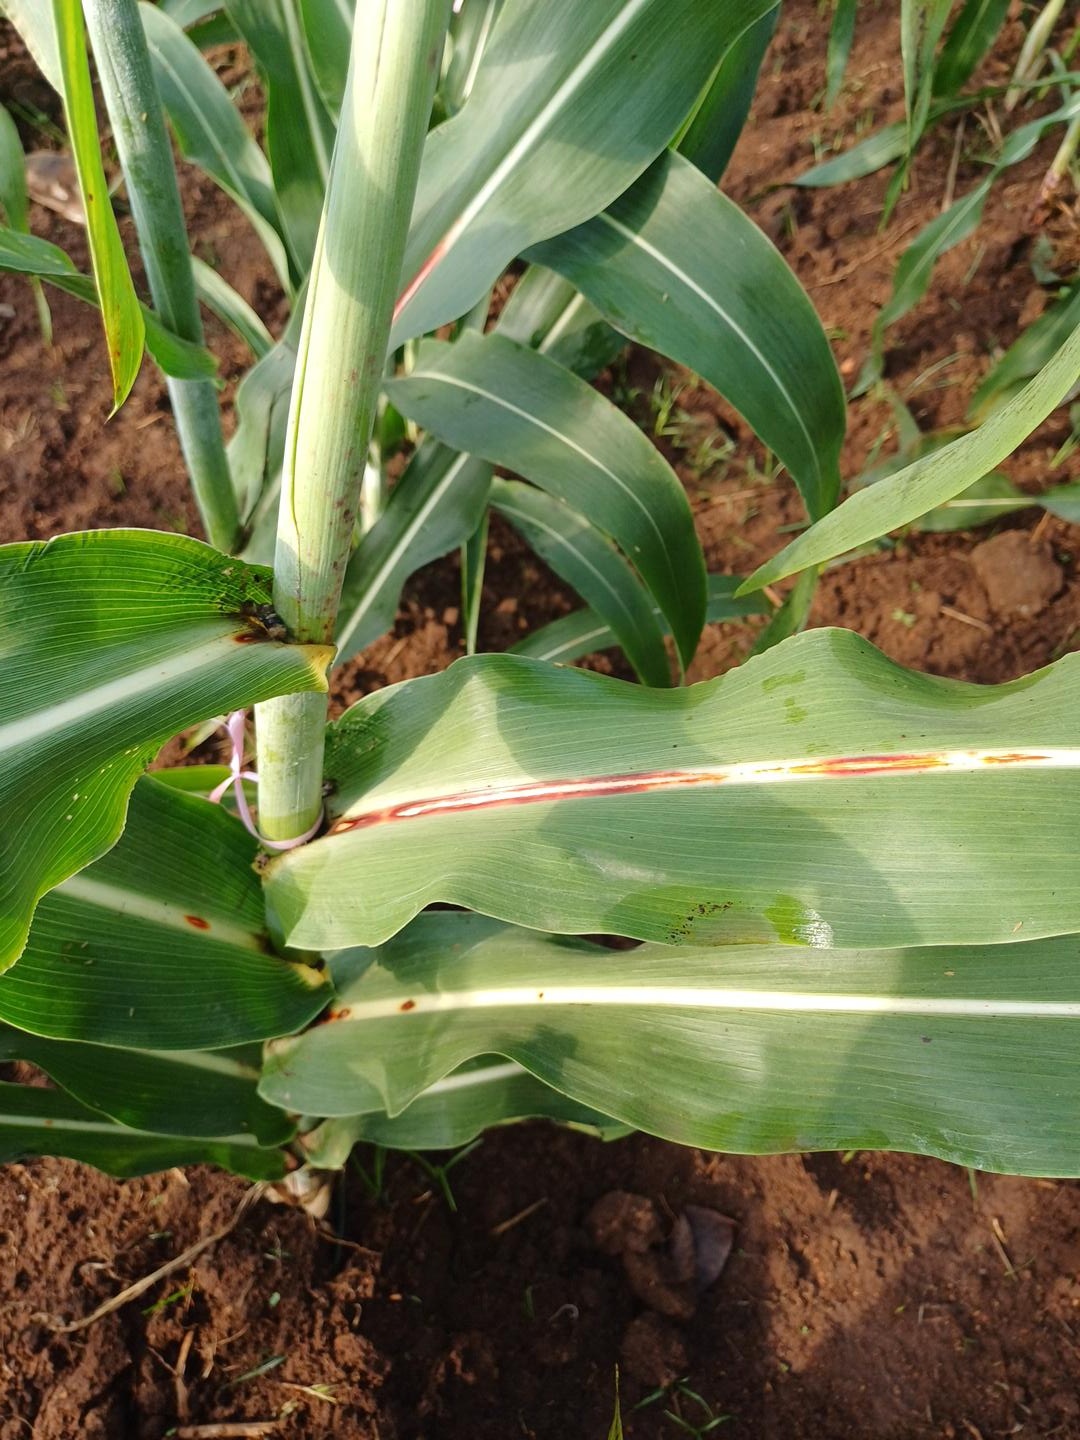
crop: sorghum
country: Kenya
